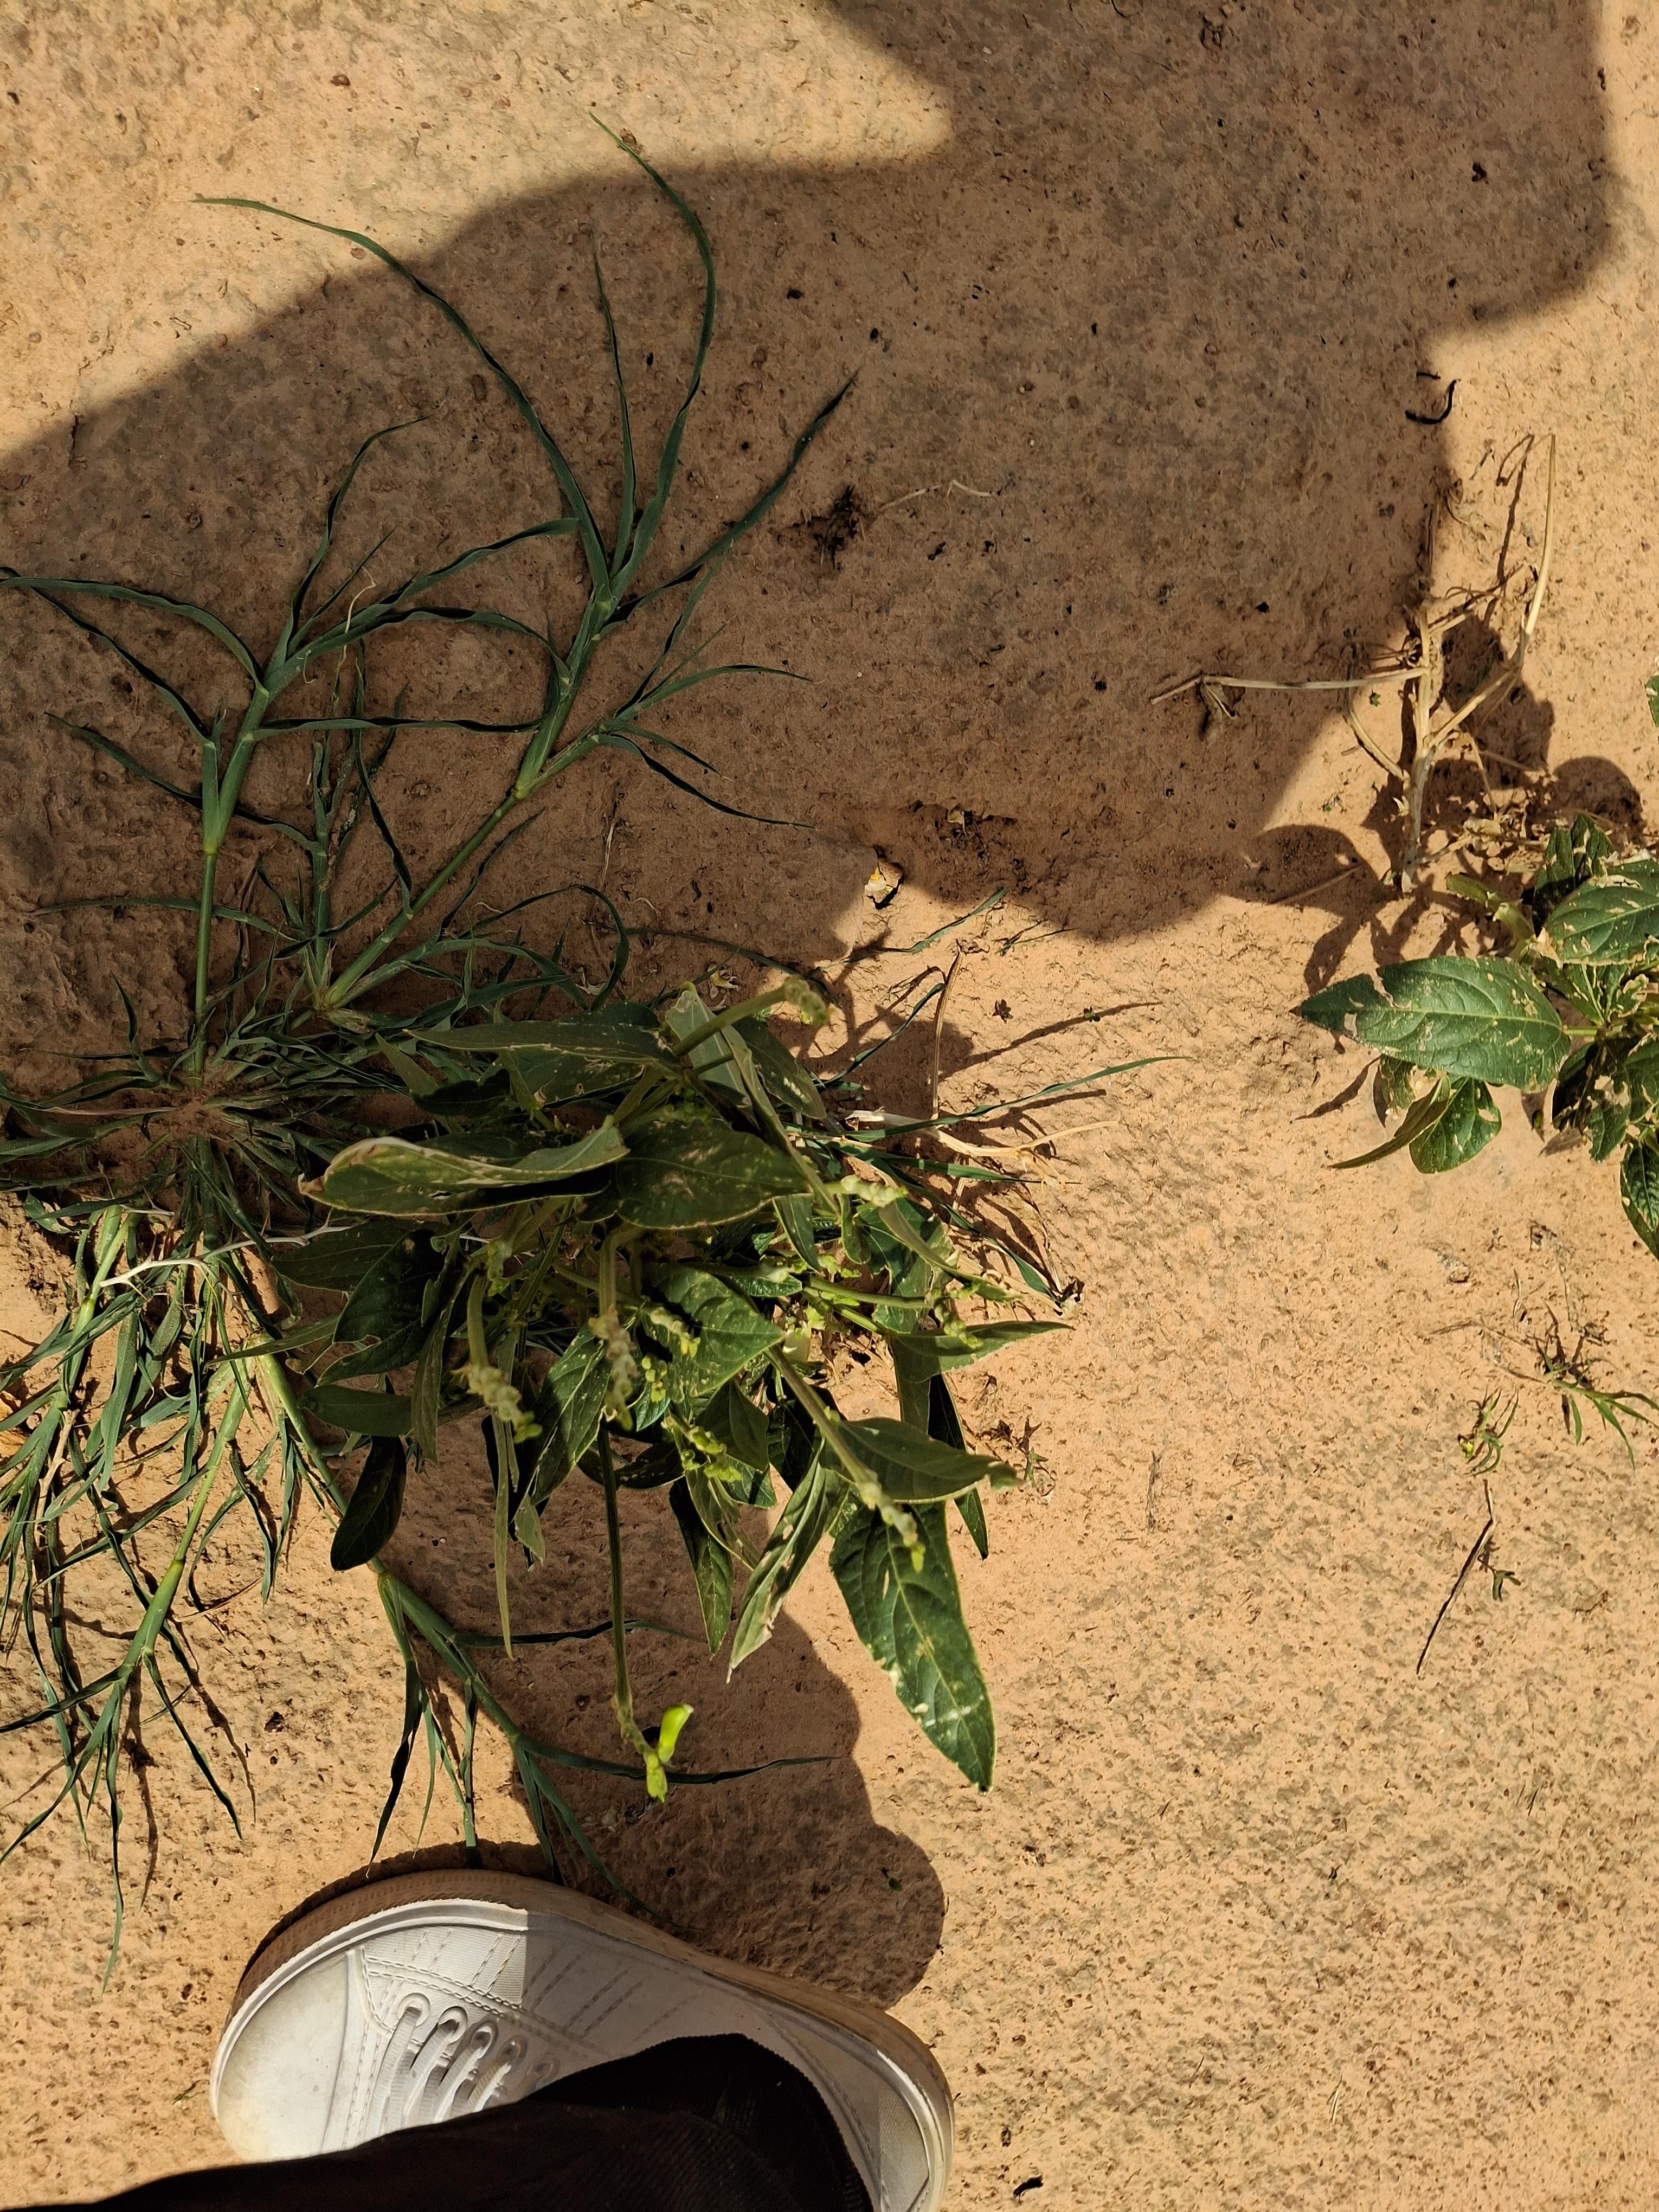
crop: cowpea
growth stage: harvest maturity
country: Nigeria
